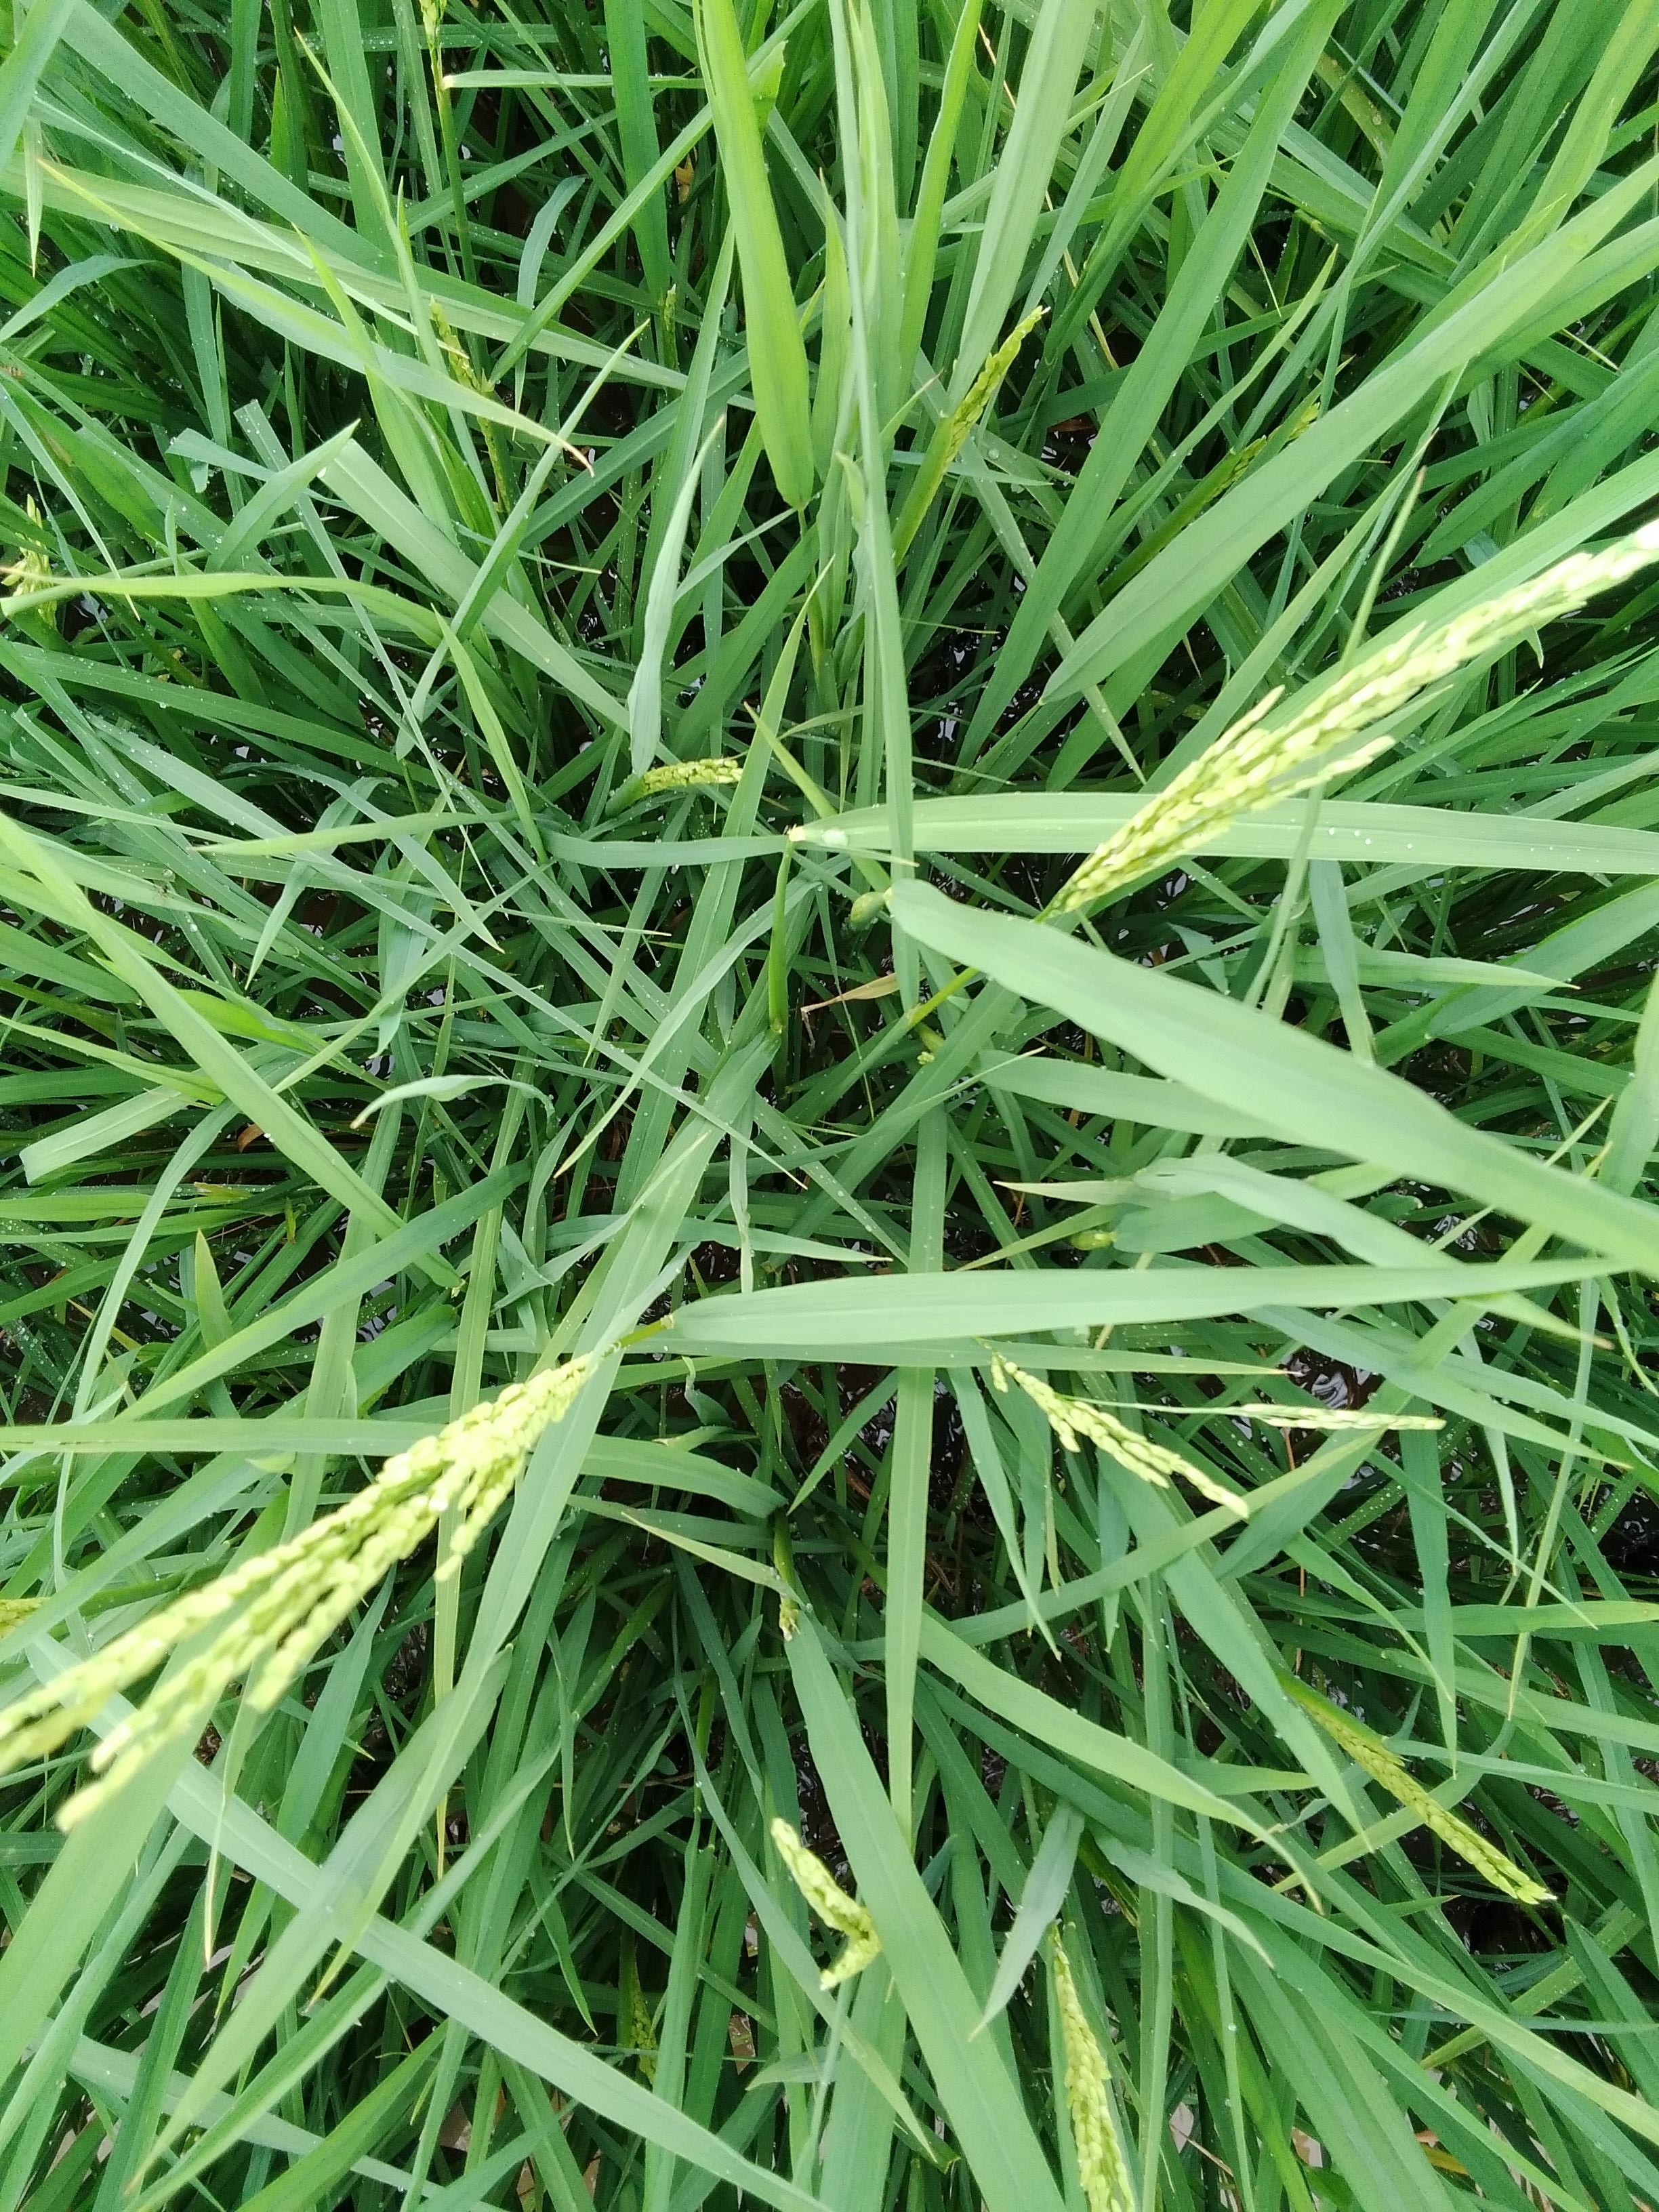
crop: rice
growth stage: flowering
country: Nigeria
